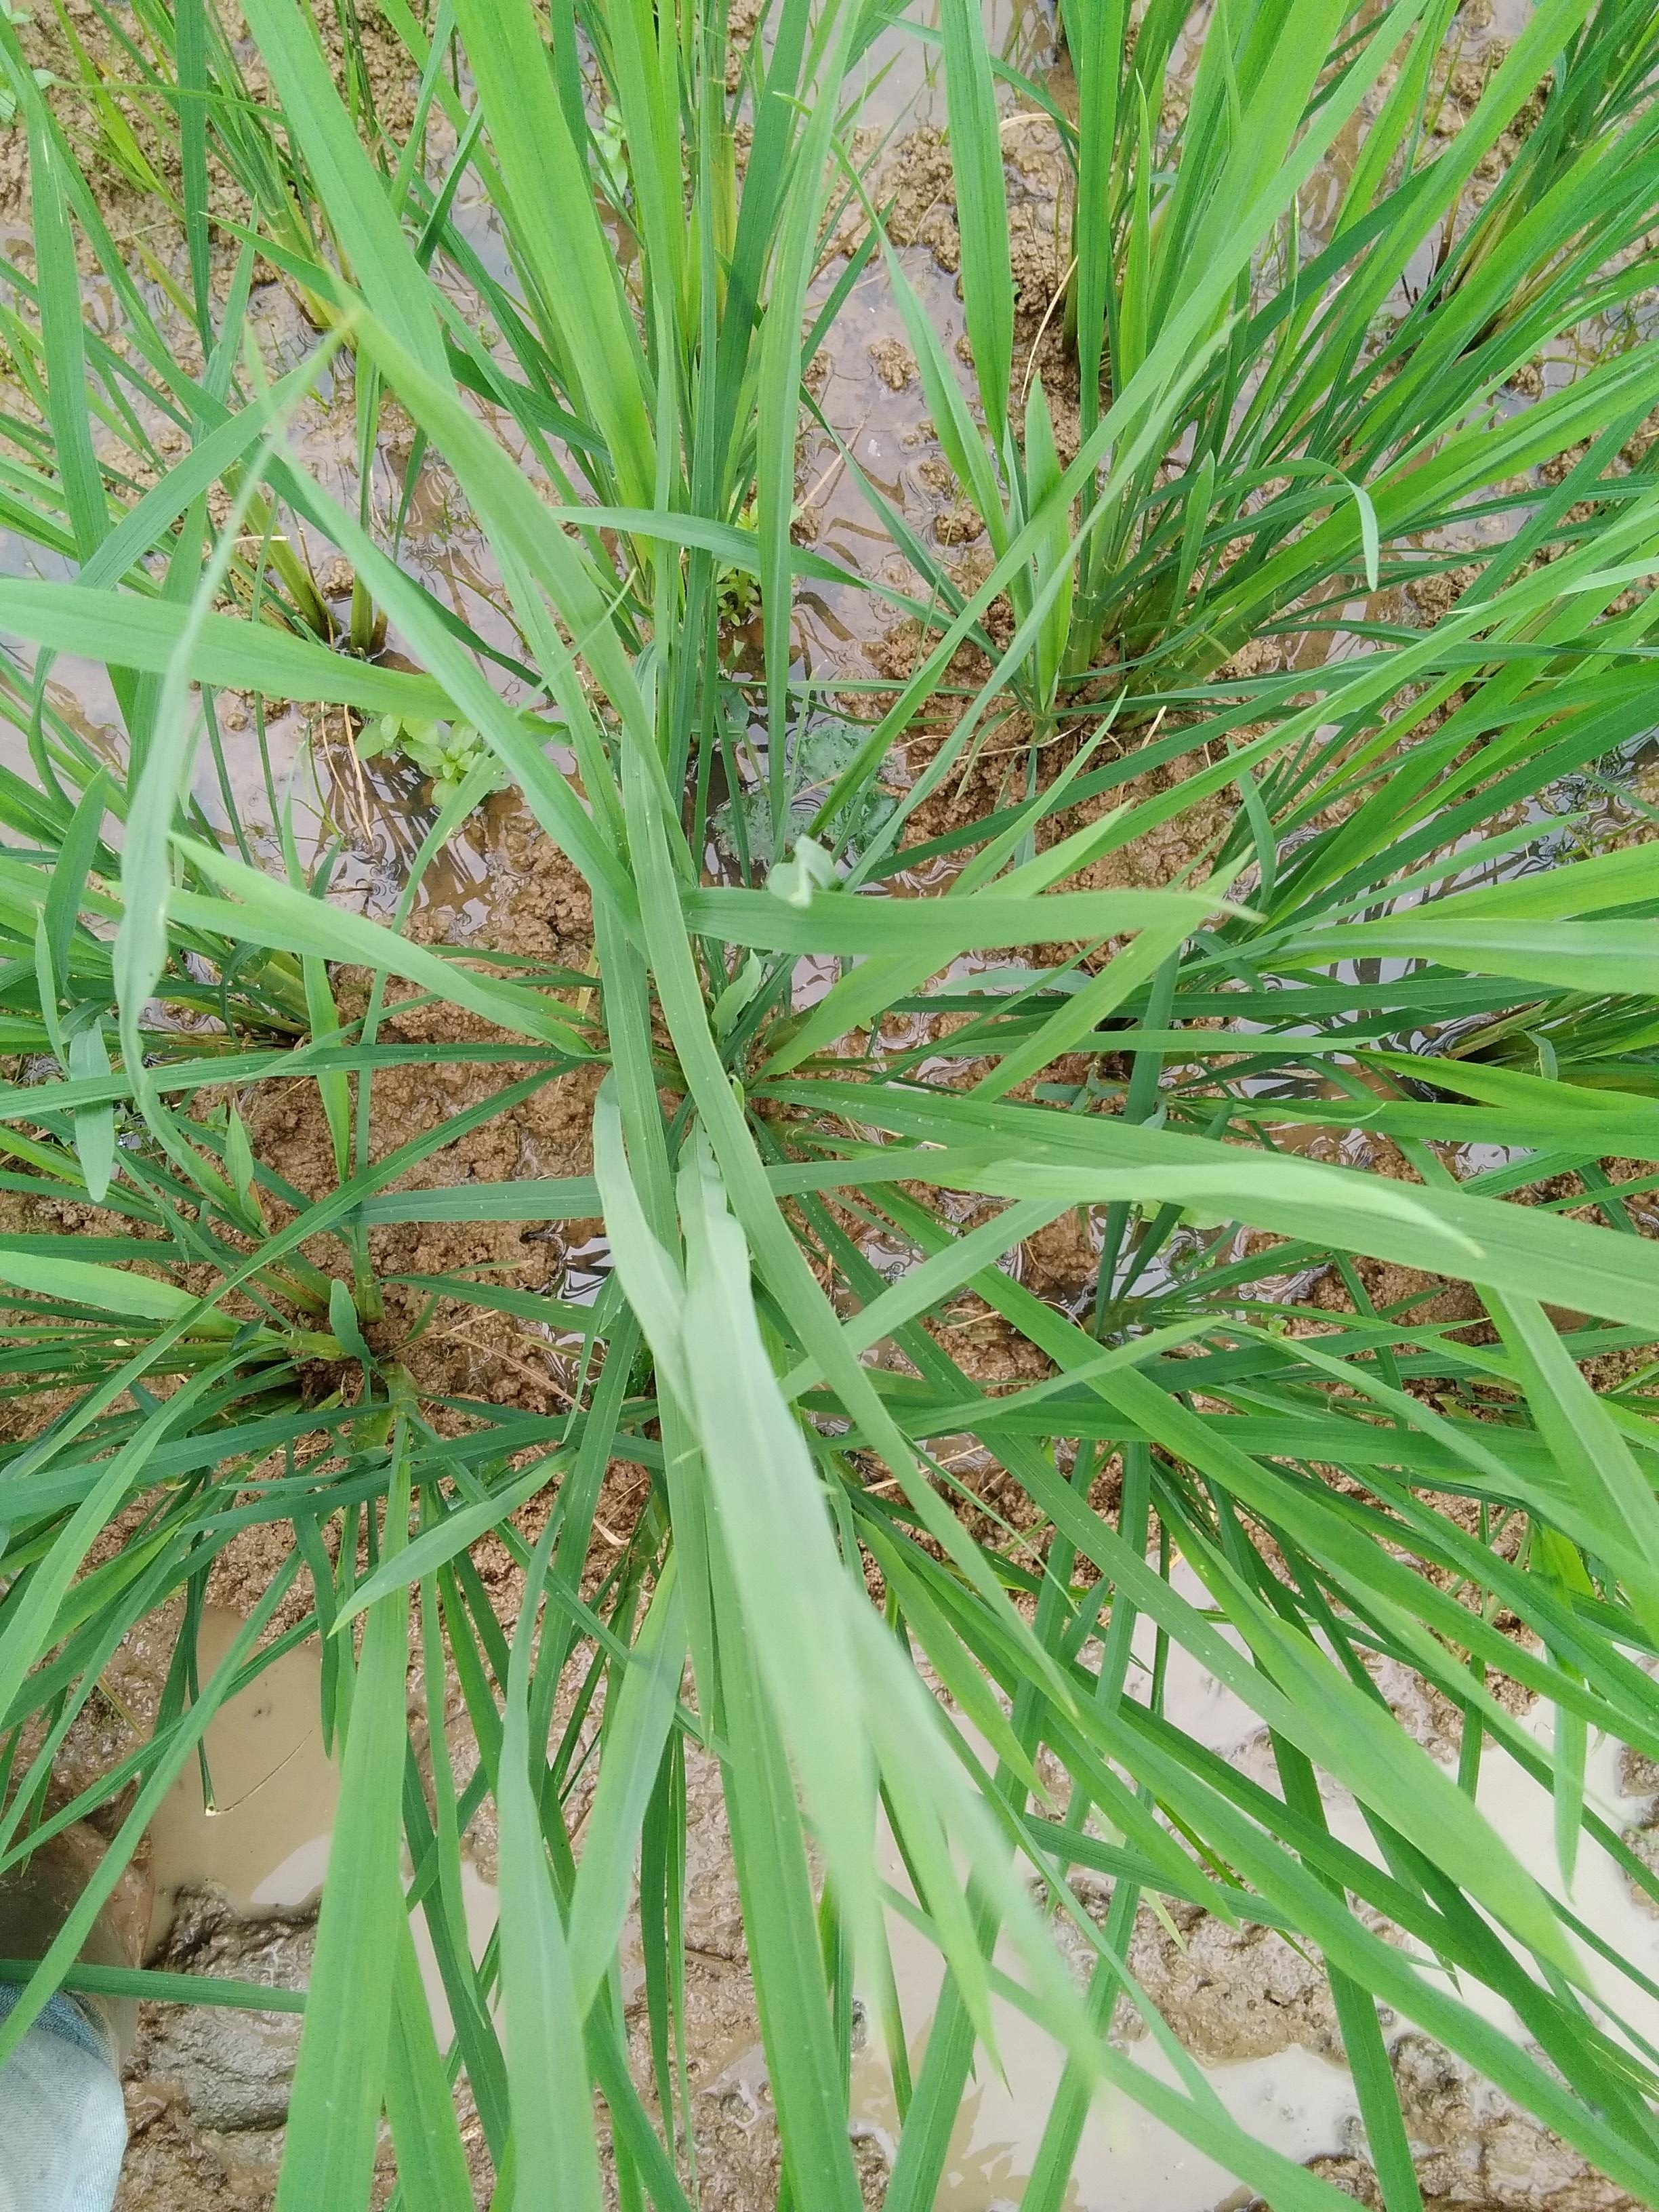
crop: rice
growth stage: vegetative
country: Nigeria
